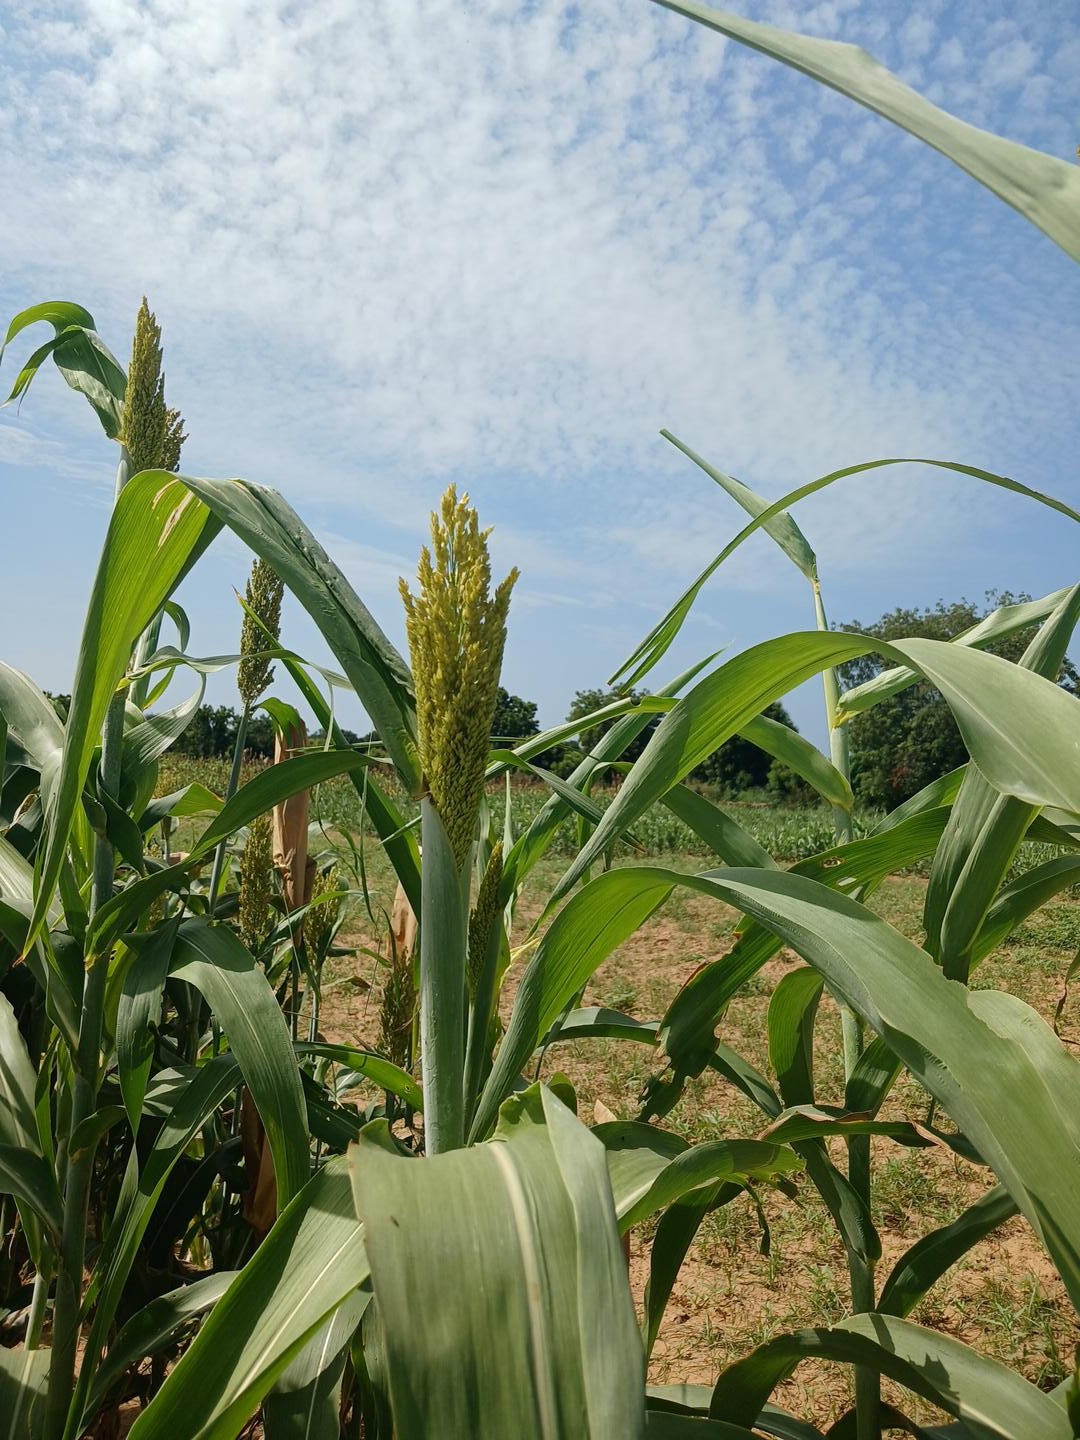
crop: sorghum
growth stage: heading tuber
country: Senegal
